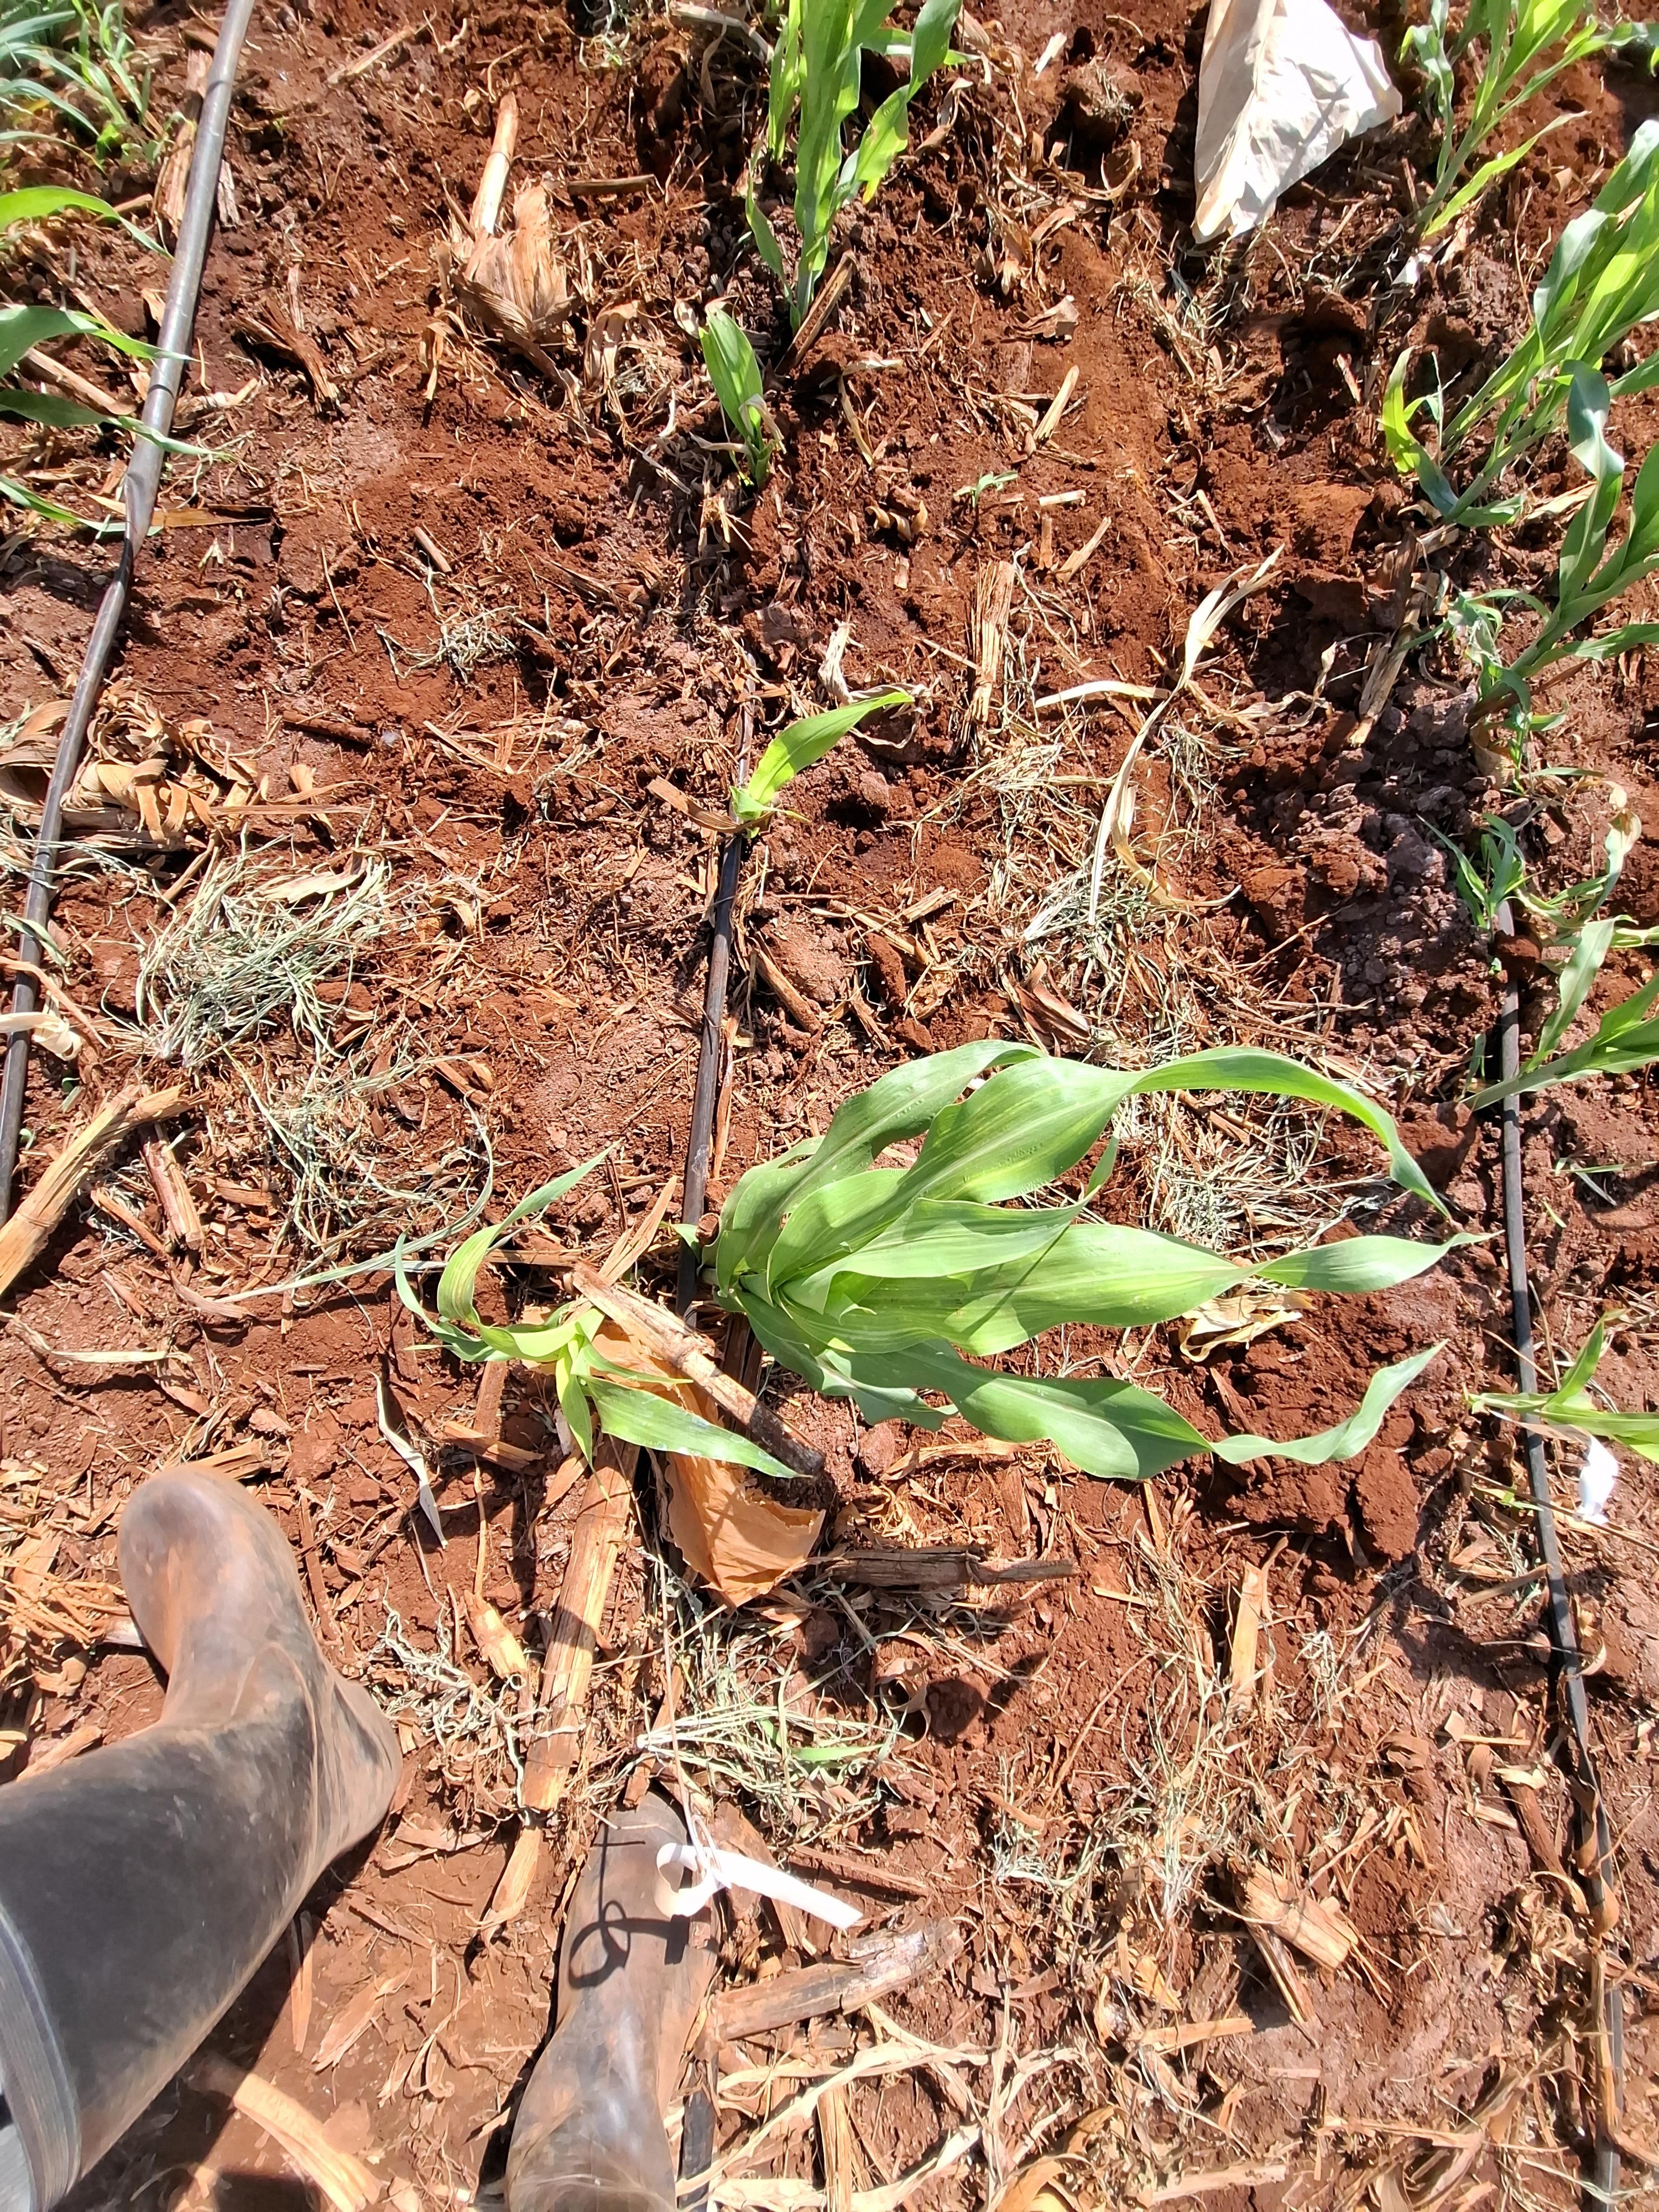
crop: sorghum
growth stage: vegetative
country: Kenya
